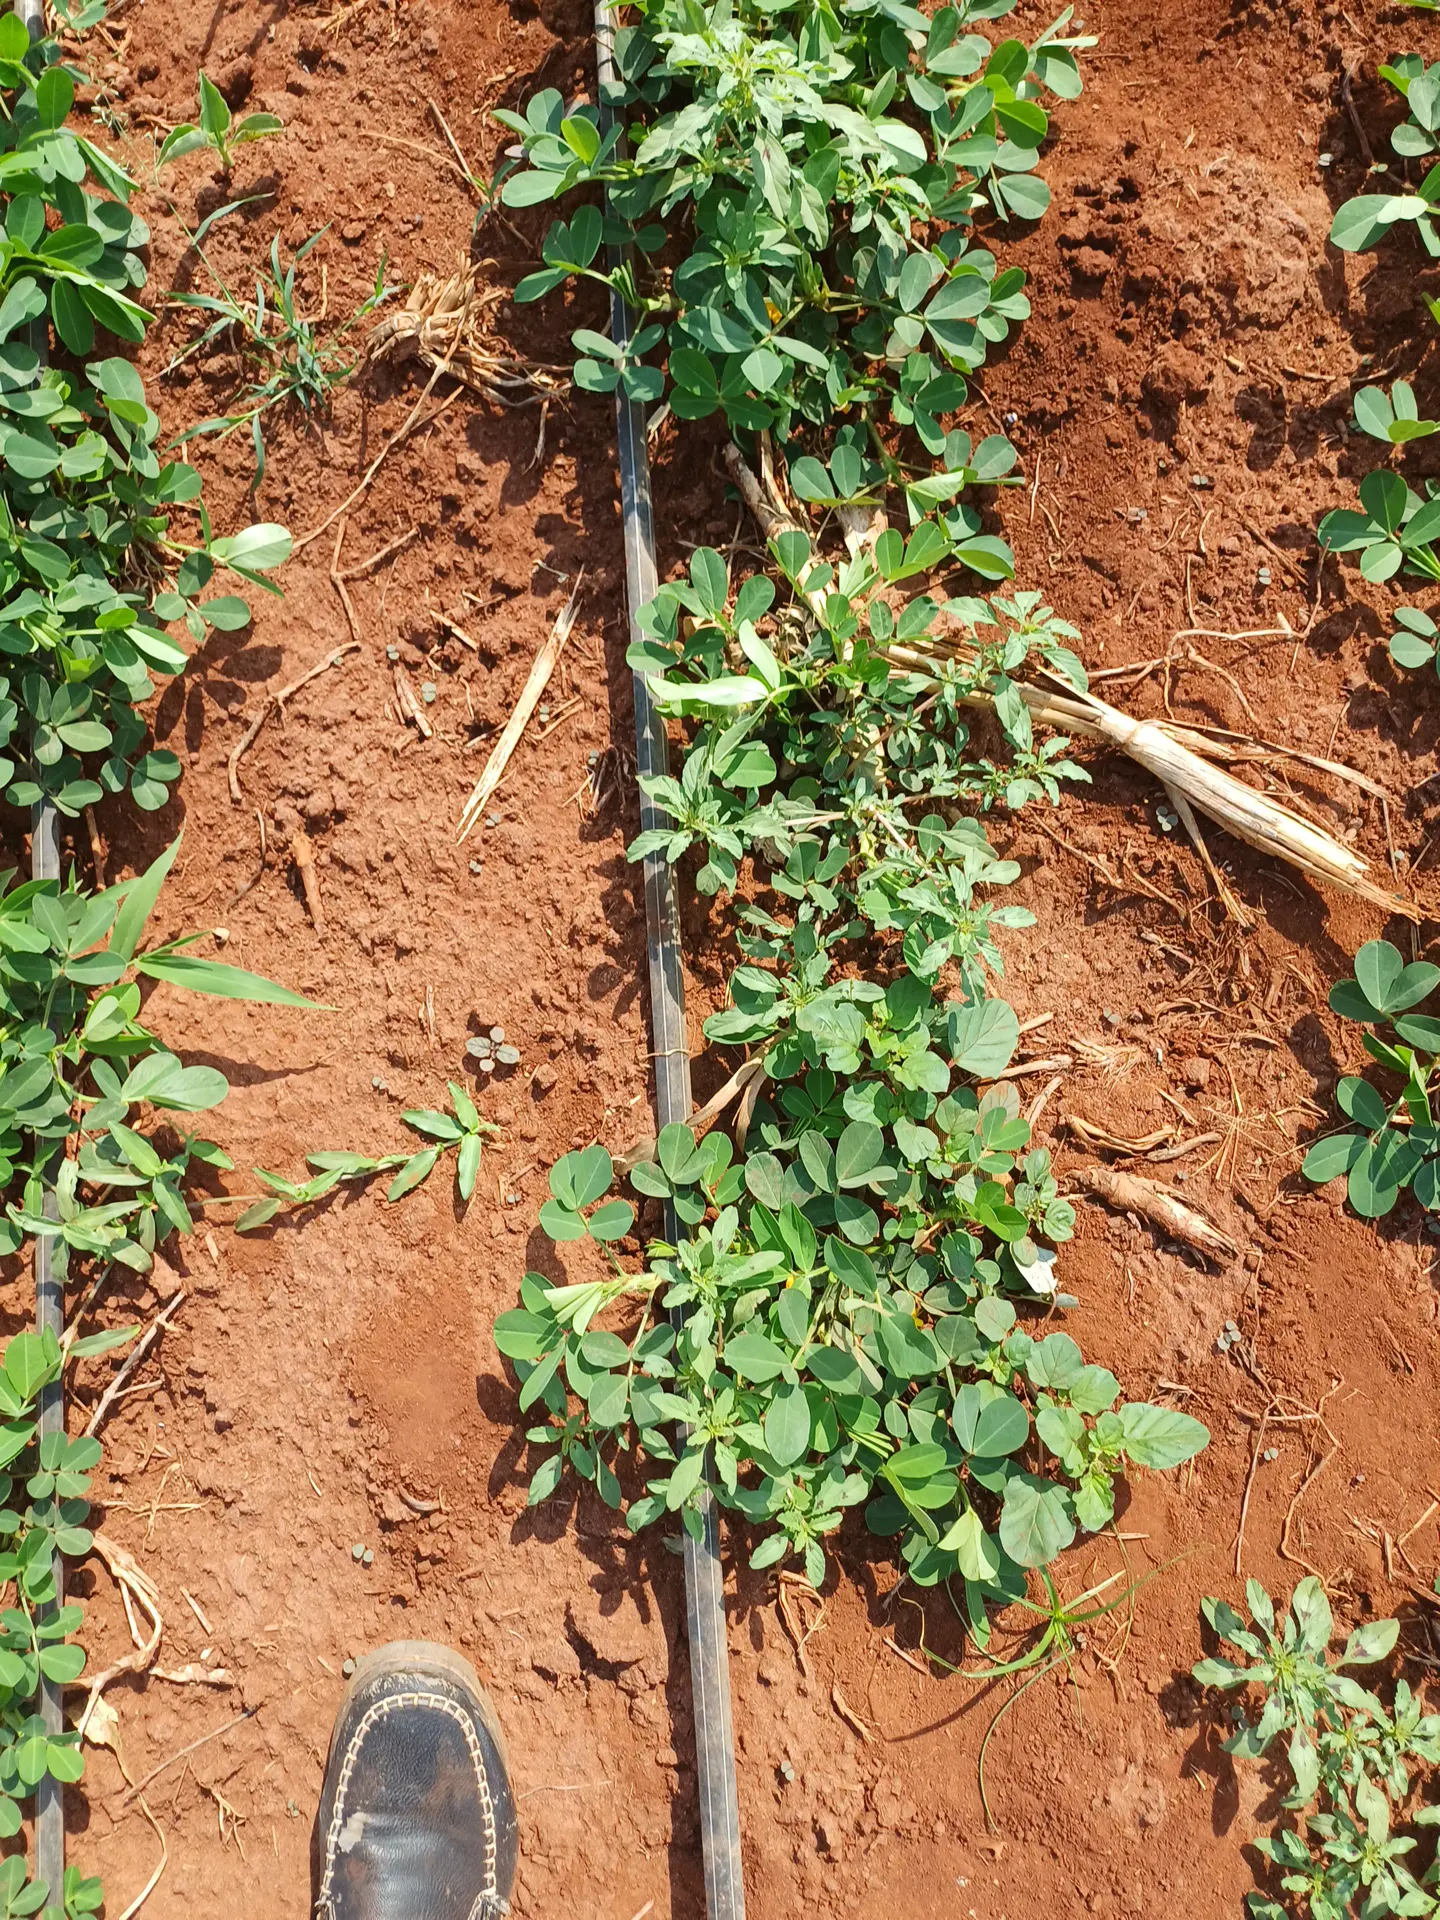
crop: groundnut
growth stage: vegetative
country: Kenya
